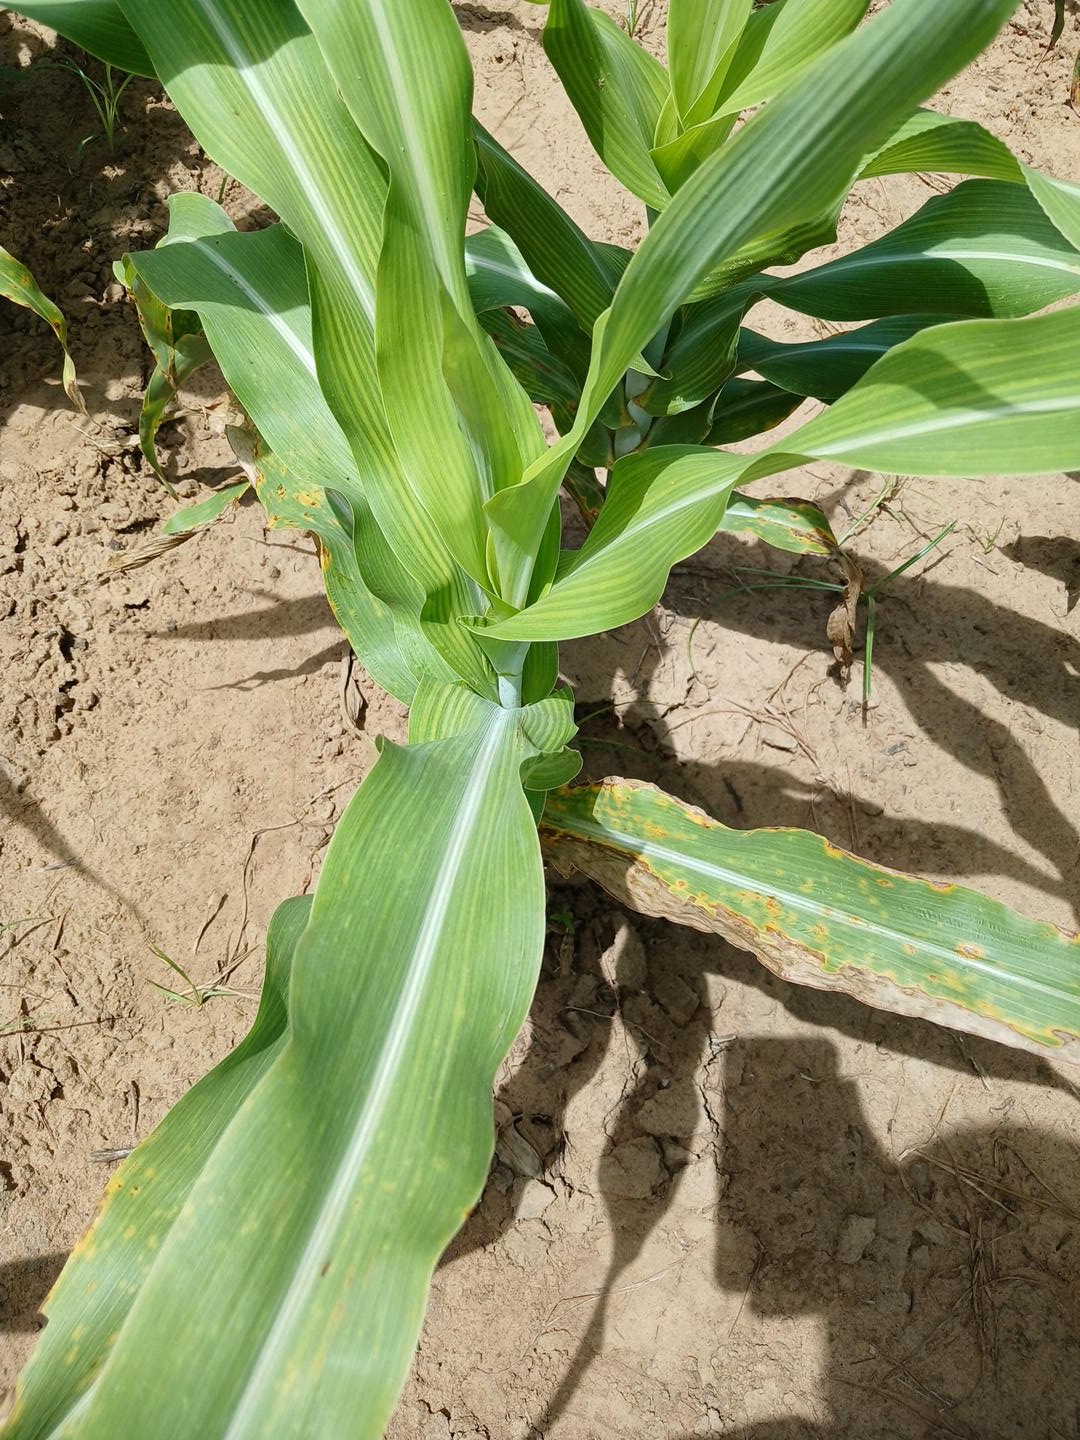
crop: sorghum
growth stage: vegetative
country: Senegal
